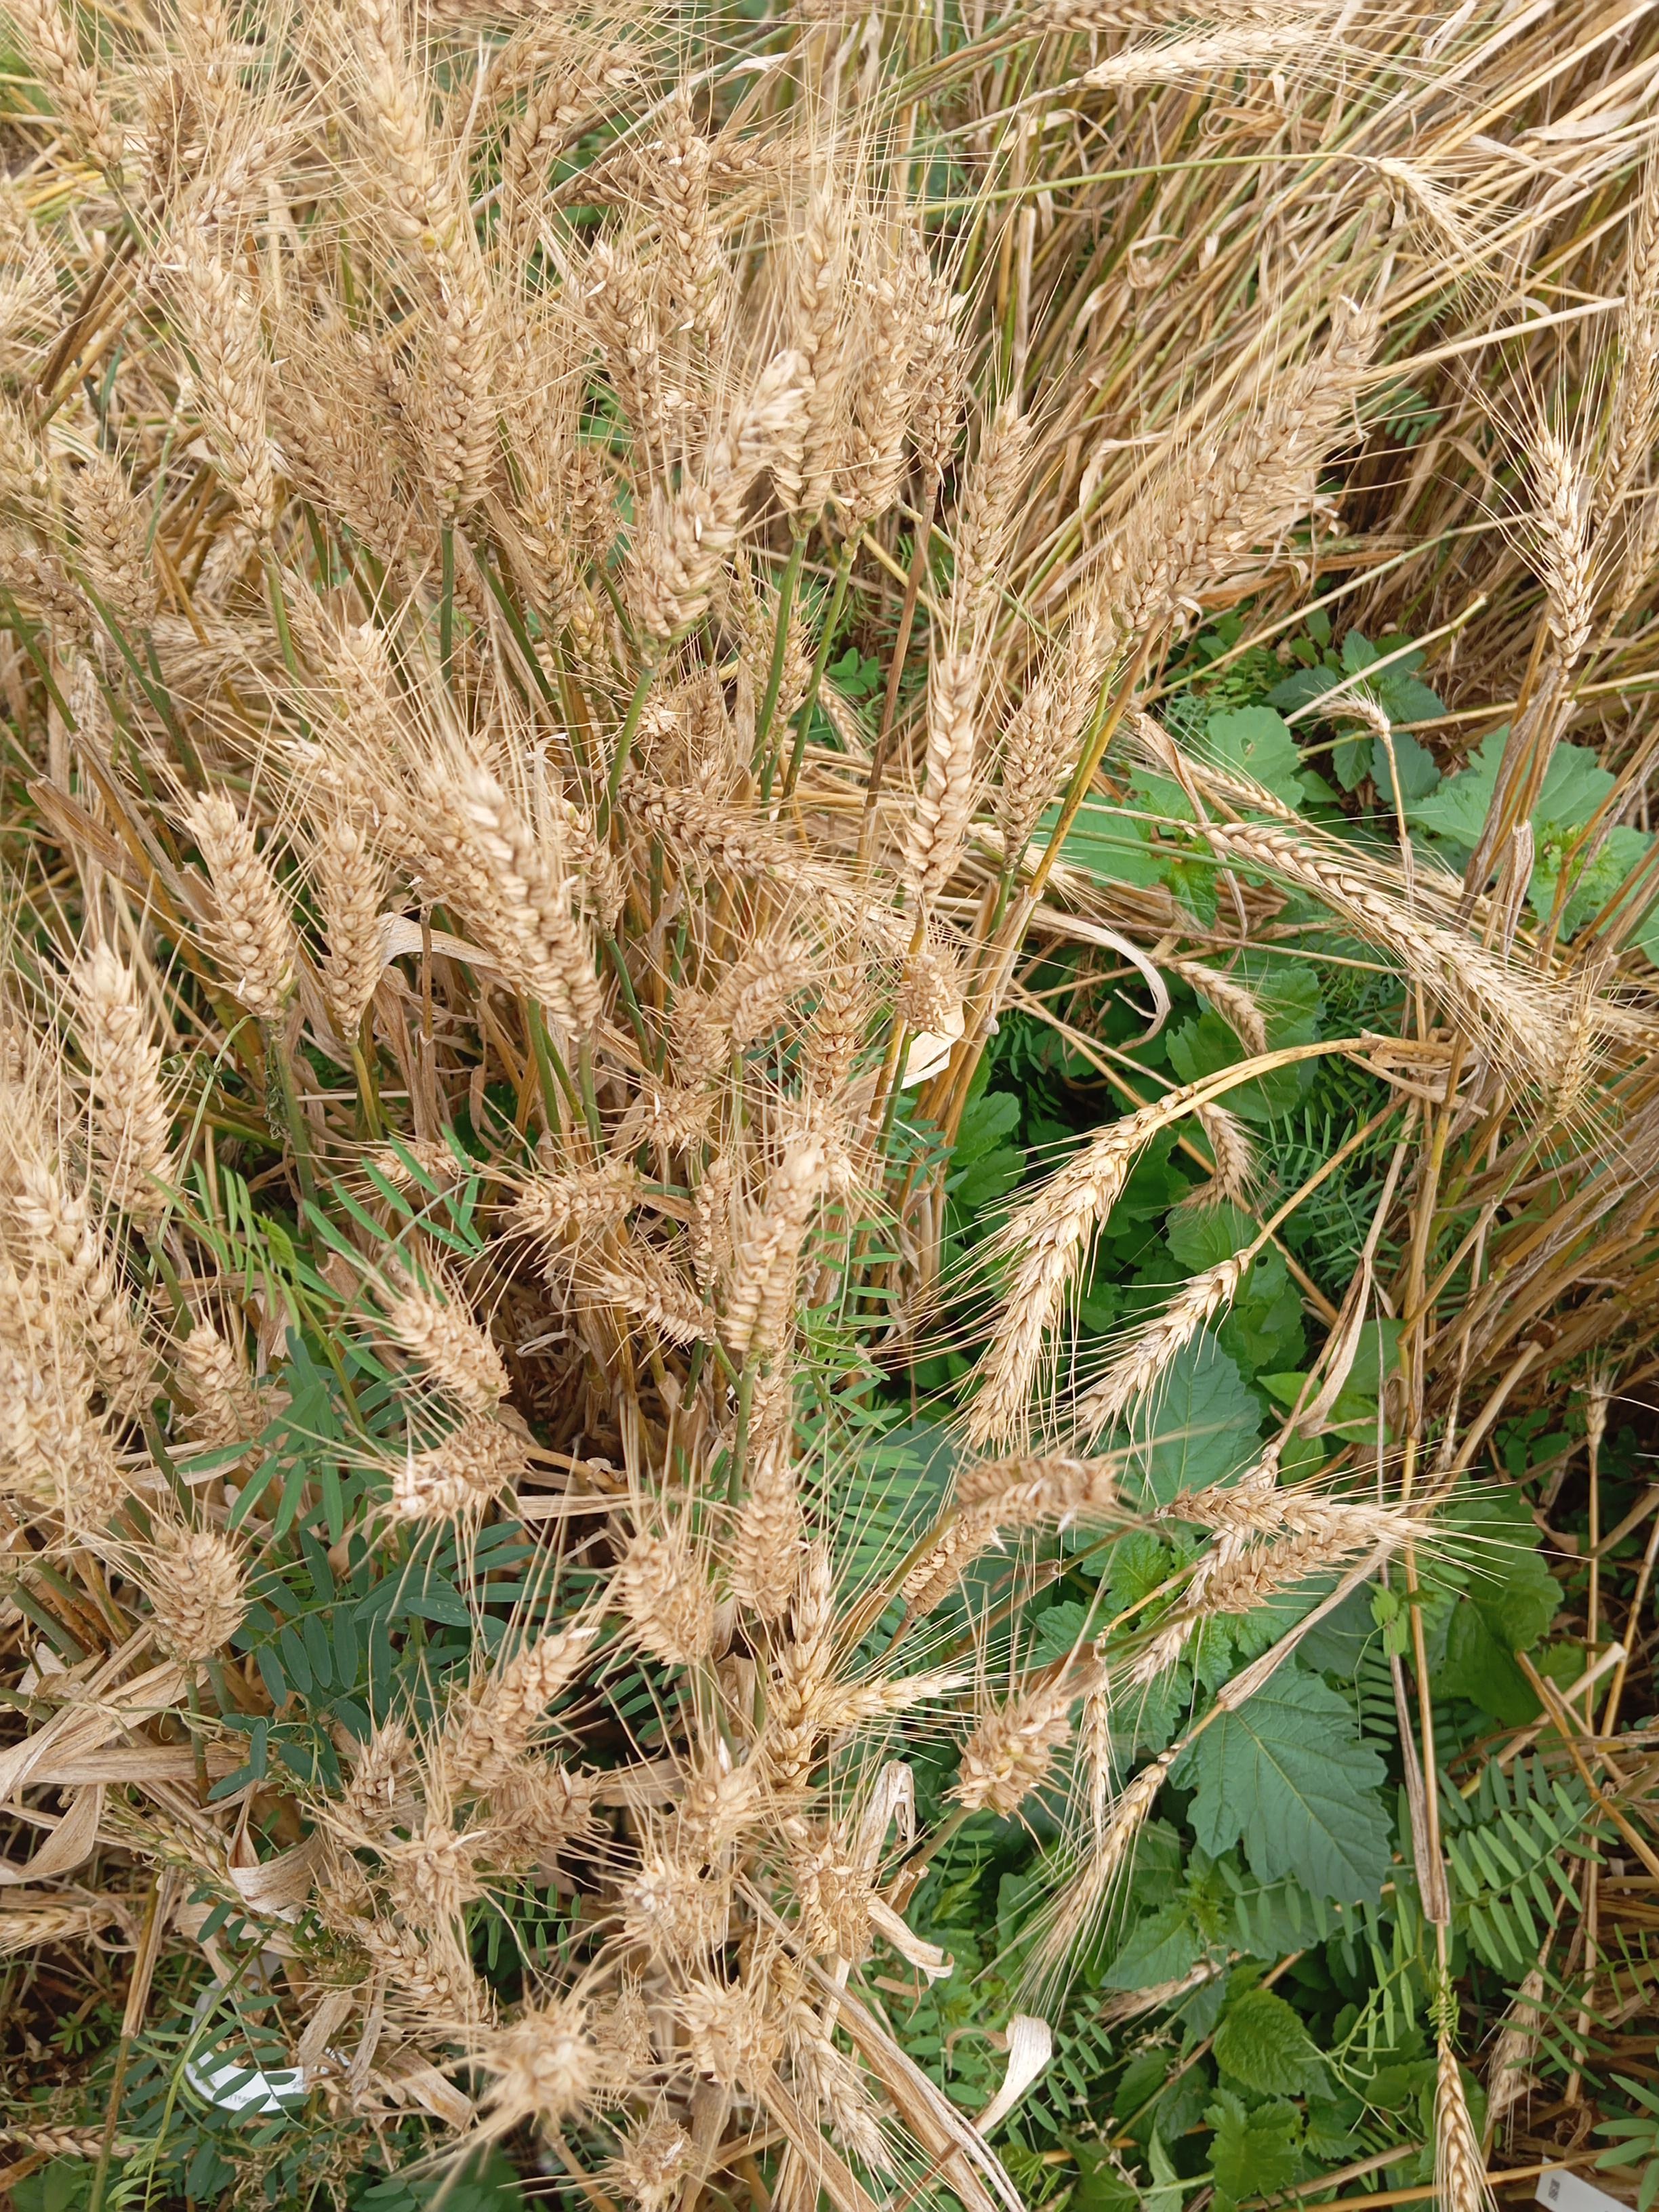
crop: wheat
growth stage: maturity
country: Kenya
